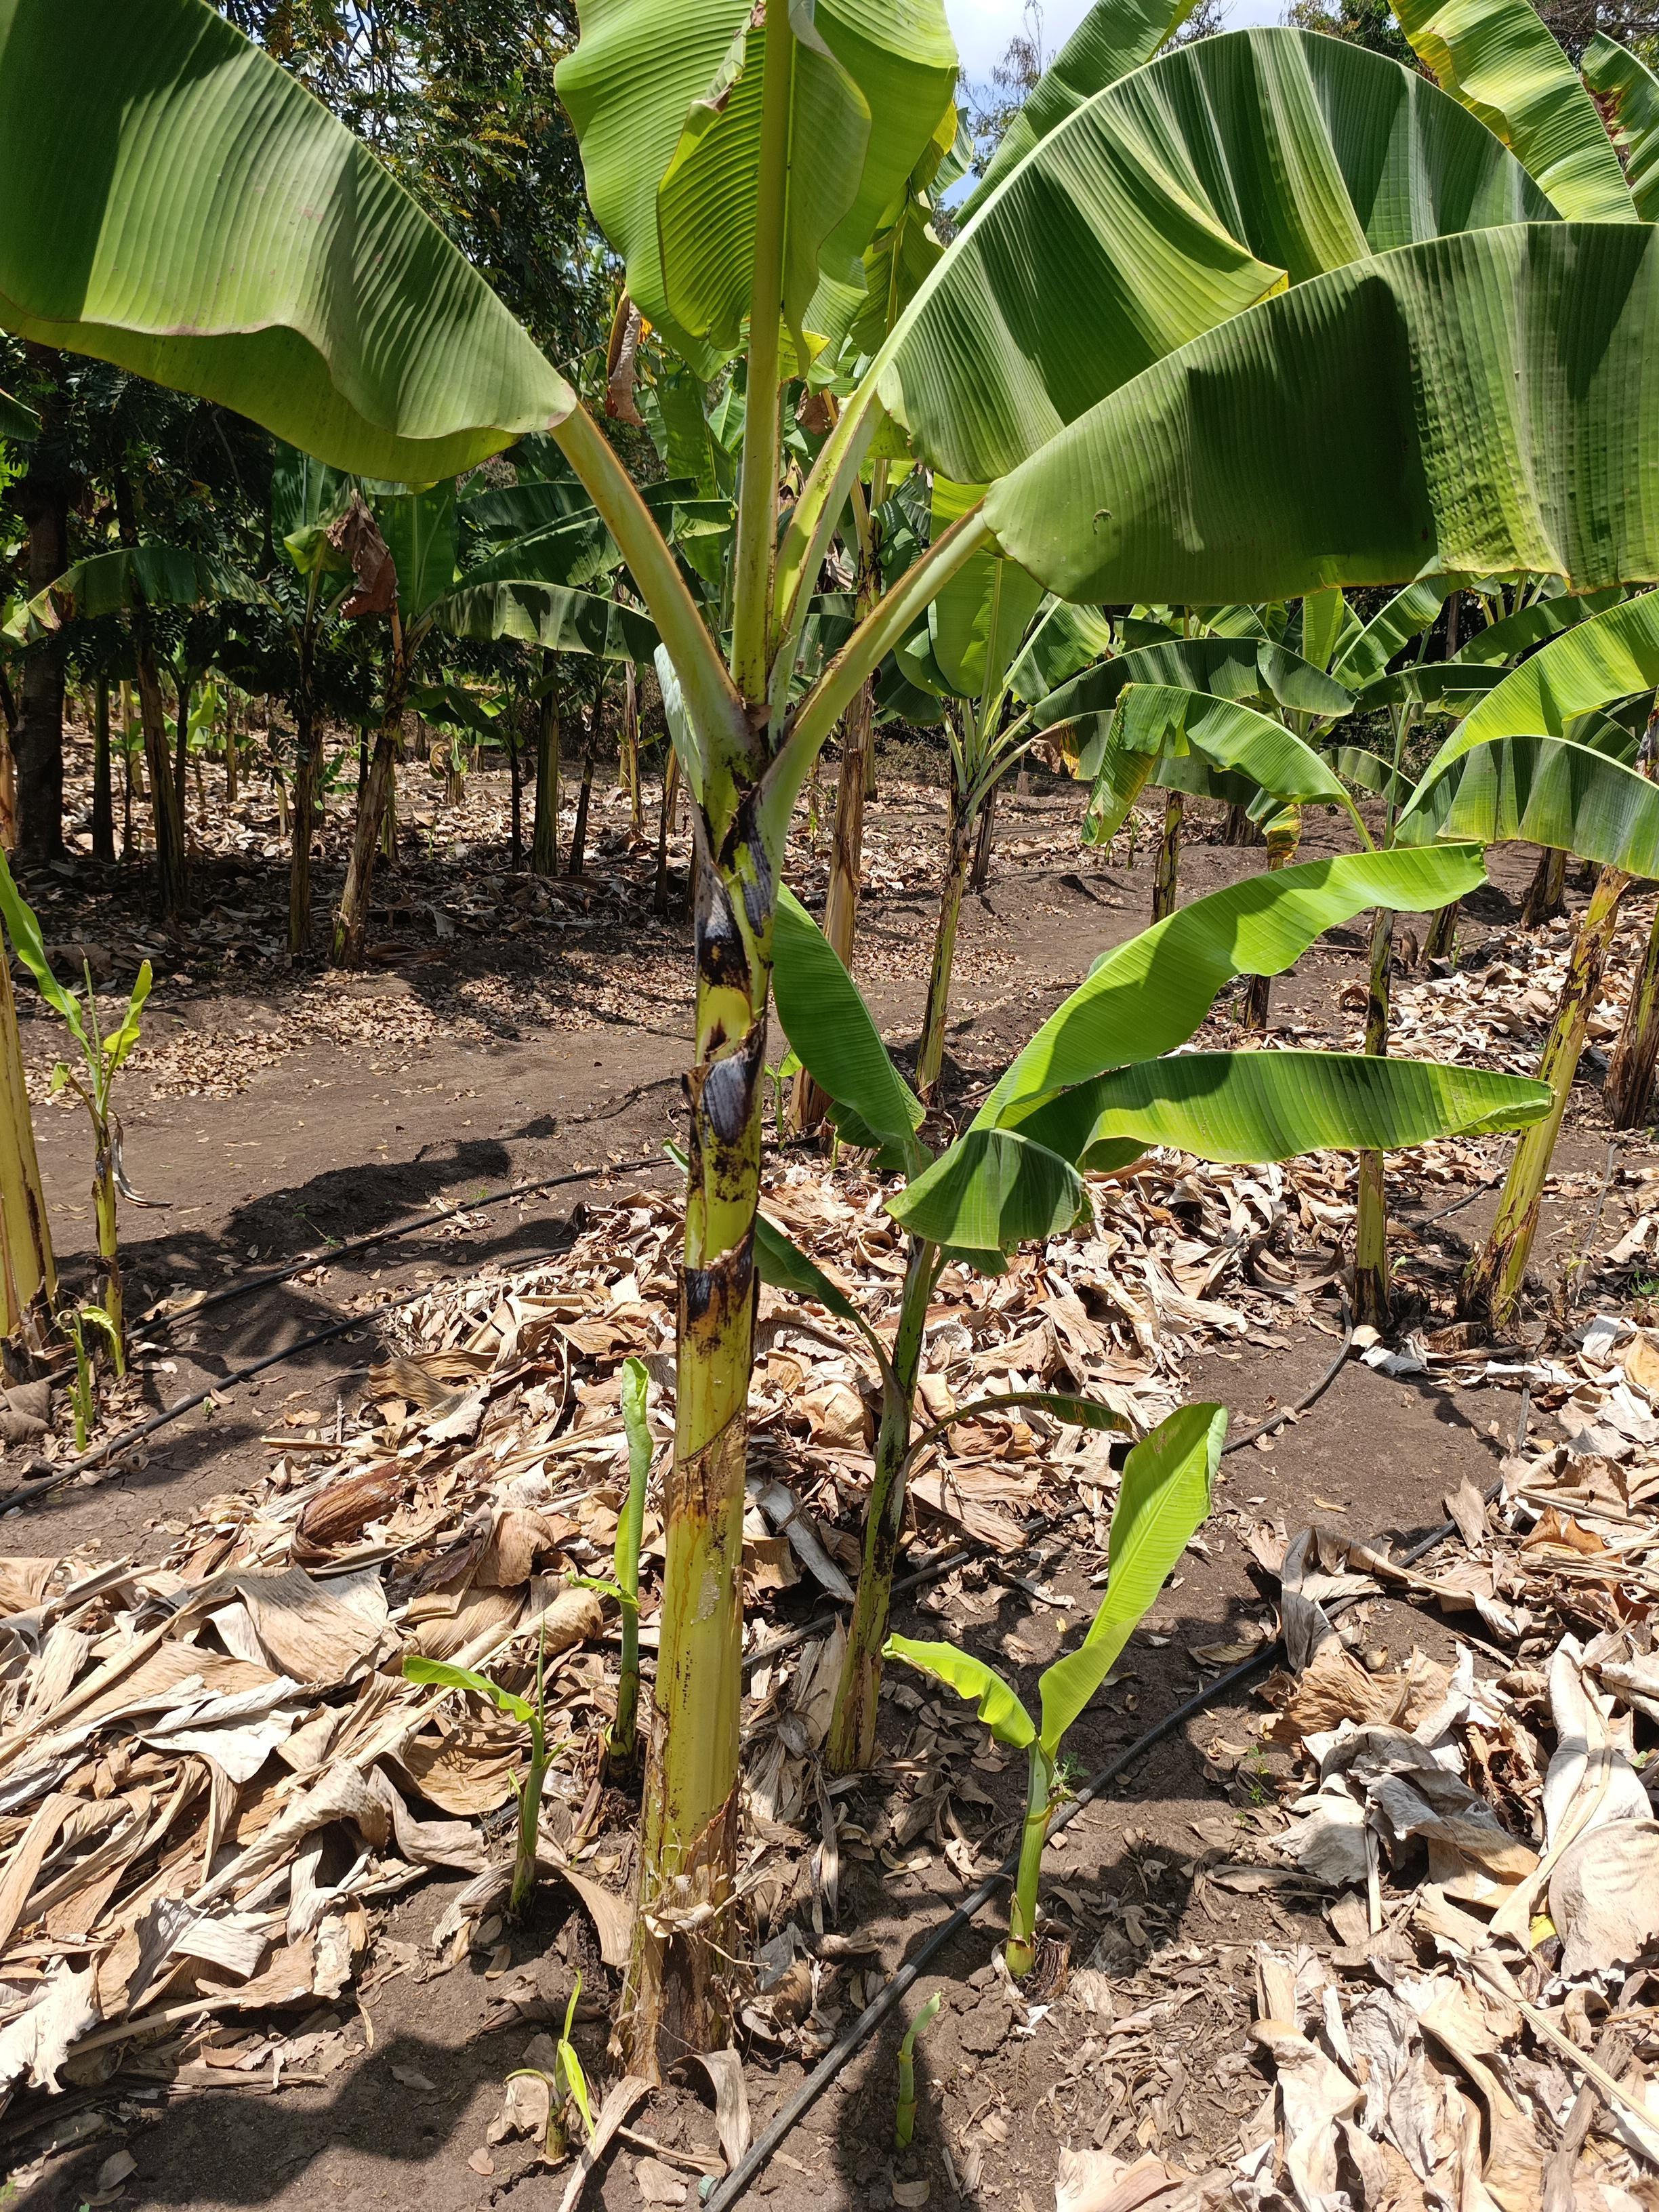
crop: banana
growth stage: vegetative
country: Tanzania
